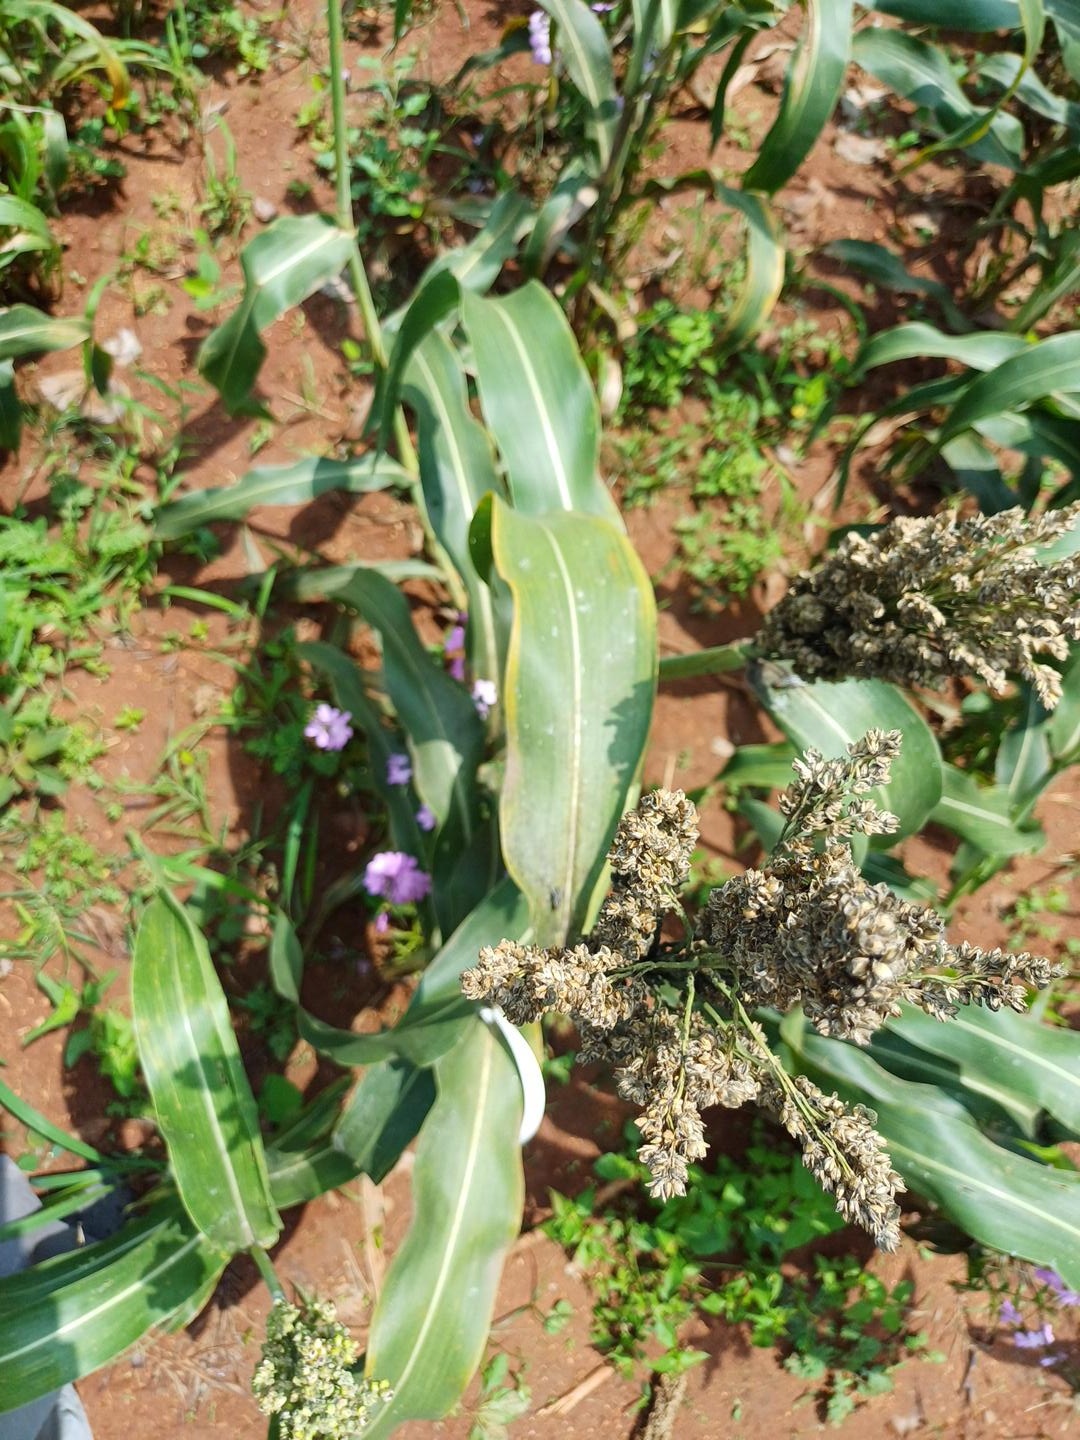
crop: sorghum
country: Kenya
